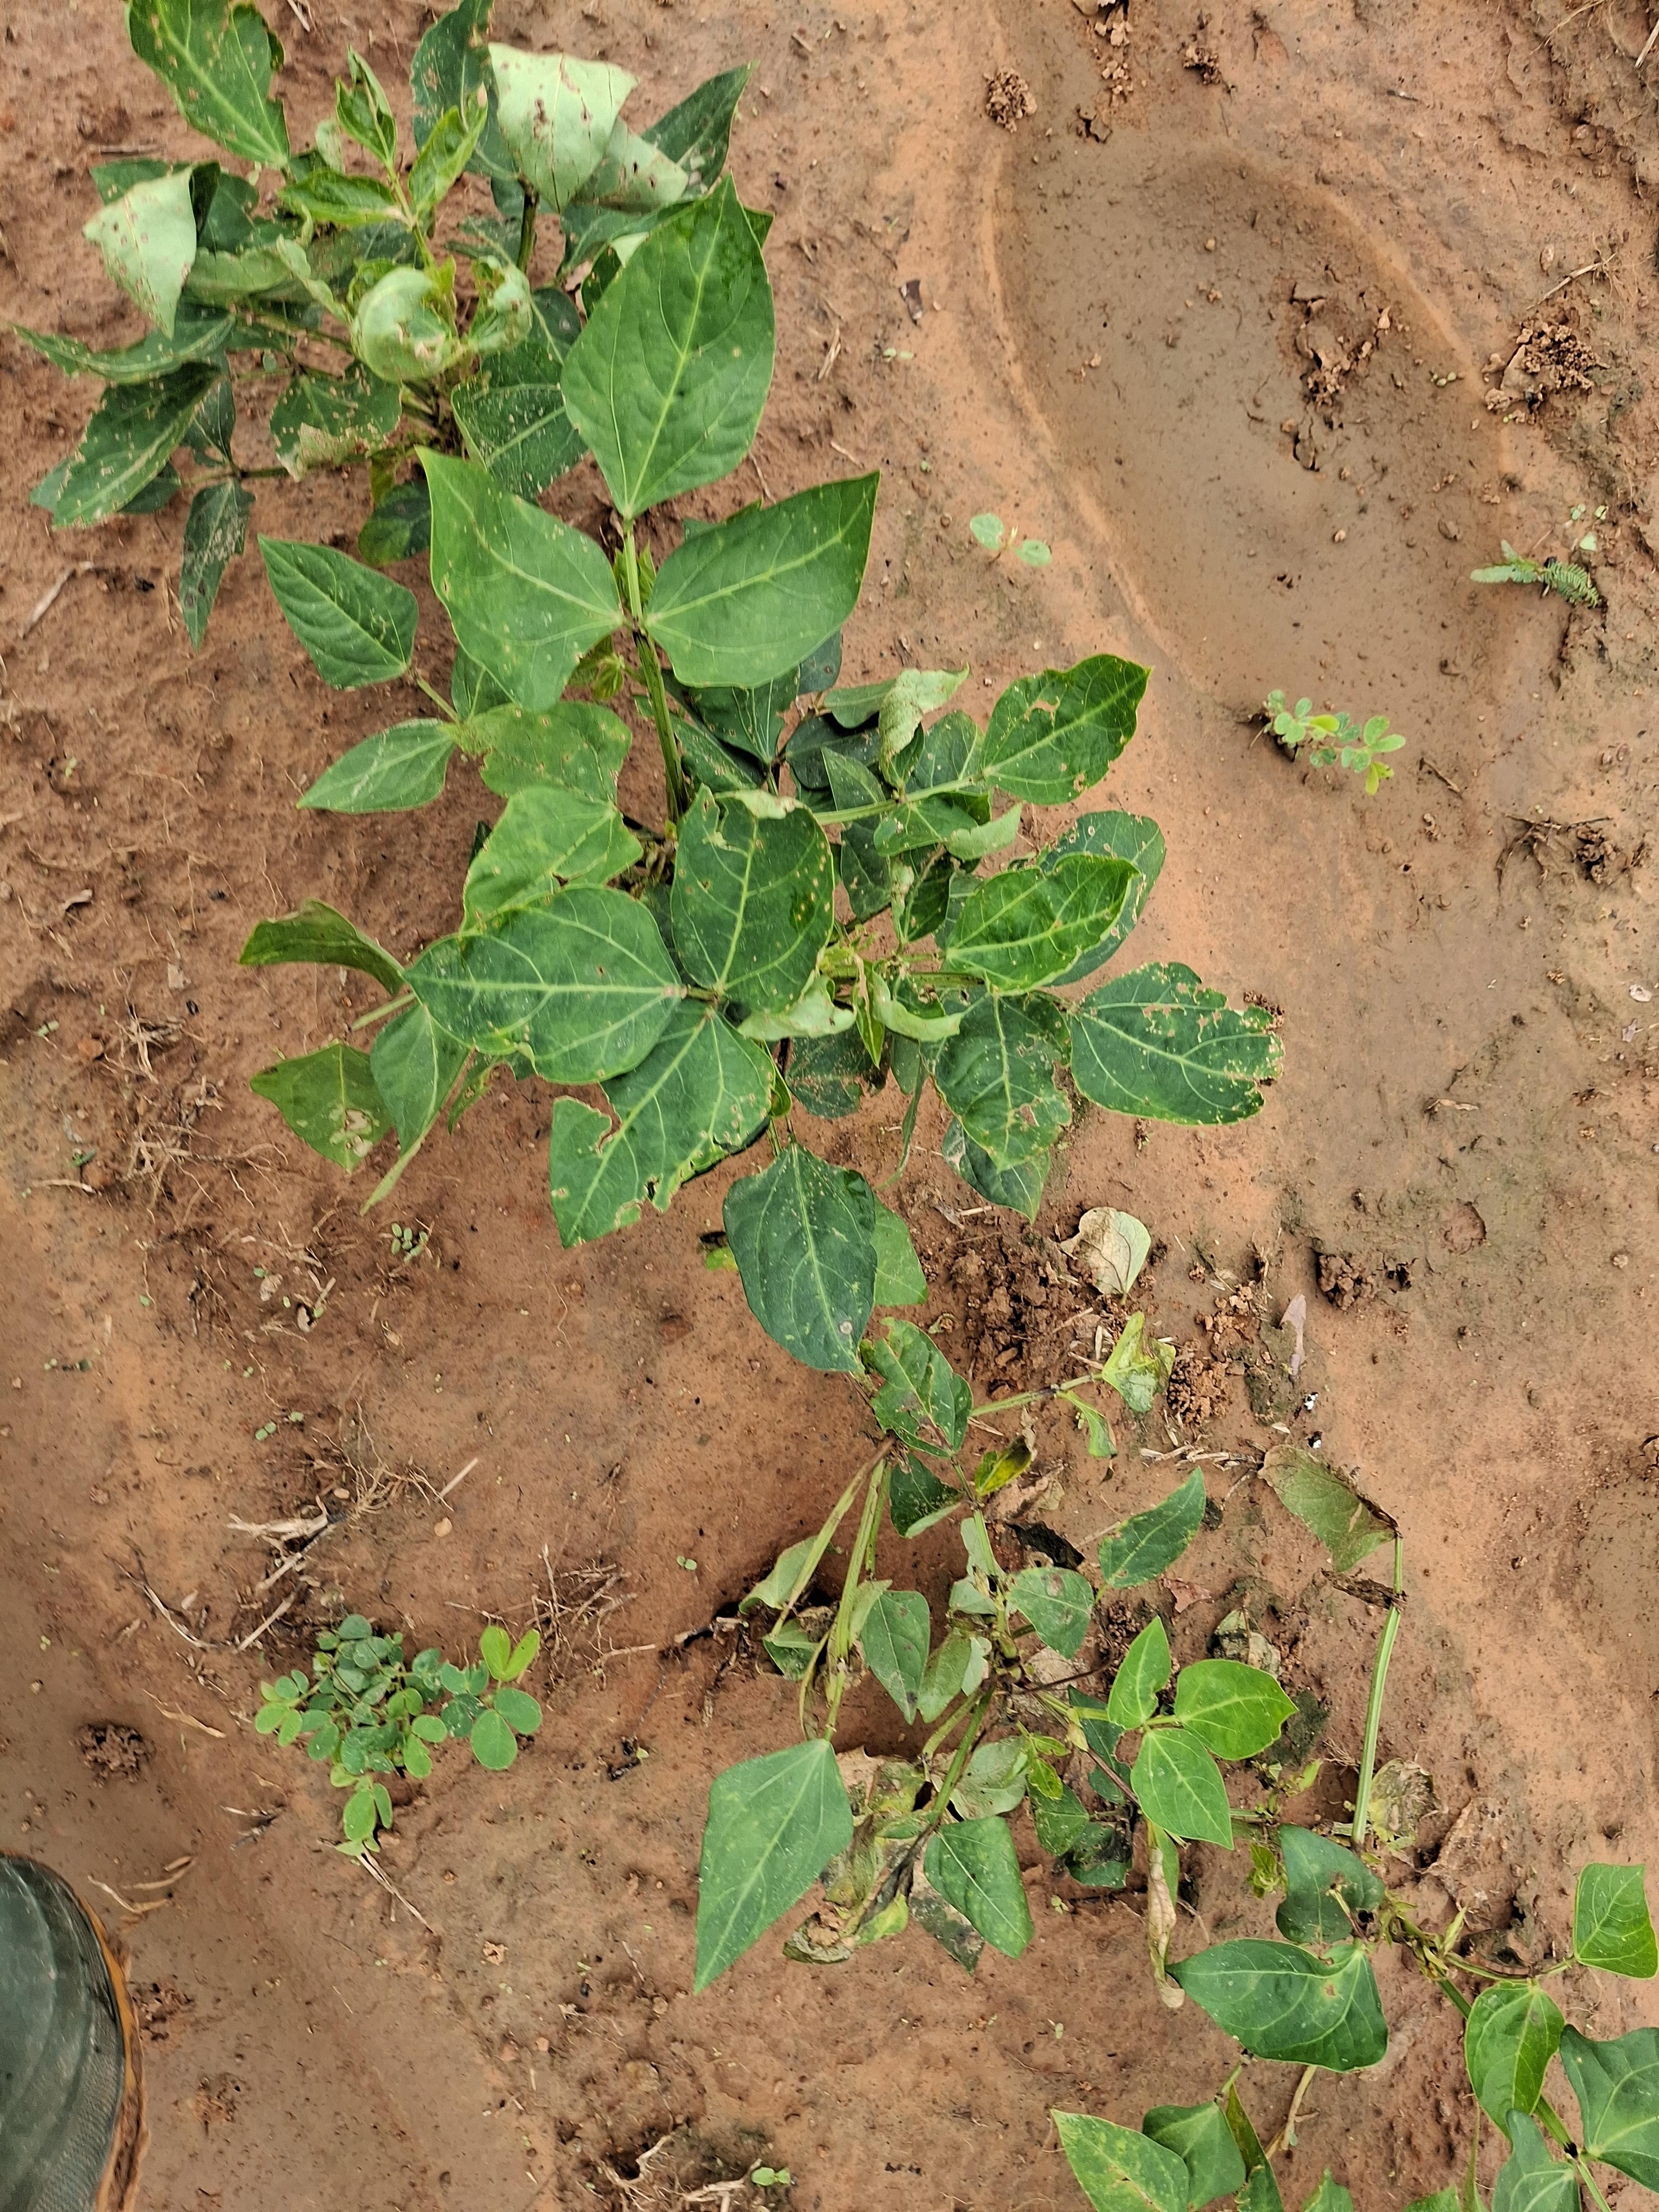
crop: cowpea
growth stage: vegetative
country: Nigeria
